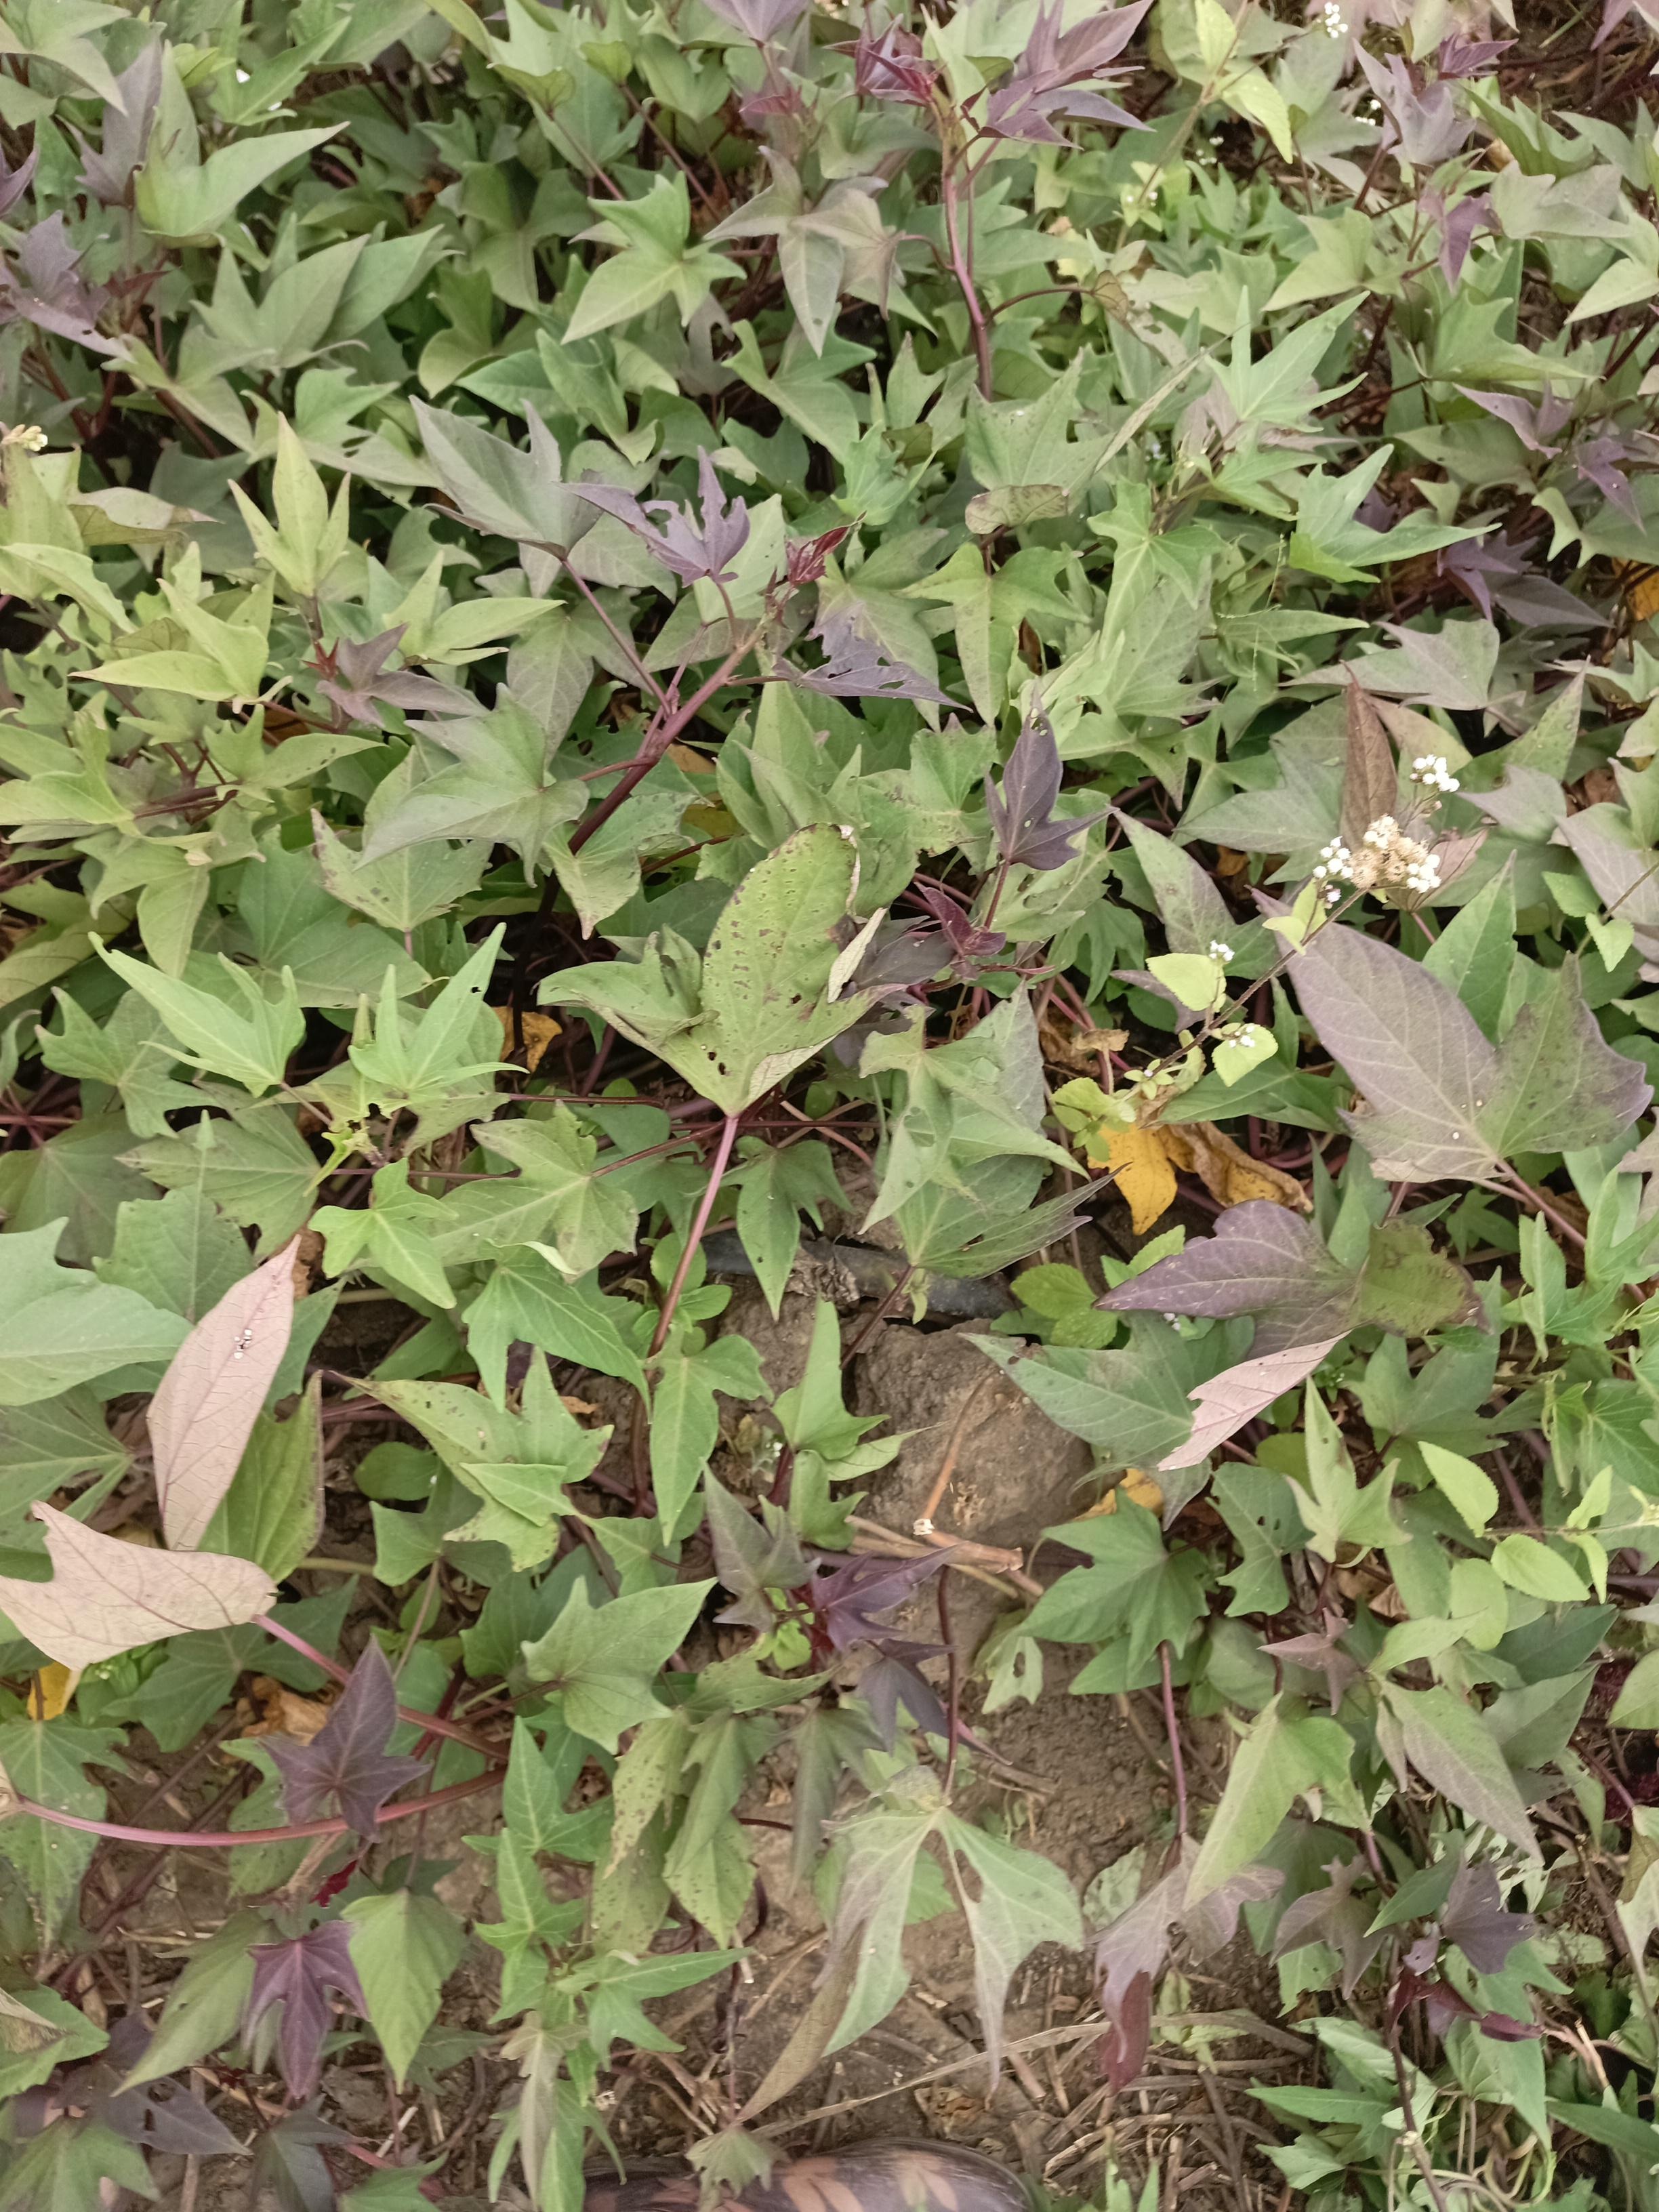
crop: chickpea
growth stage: emergence
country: Tanzania
